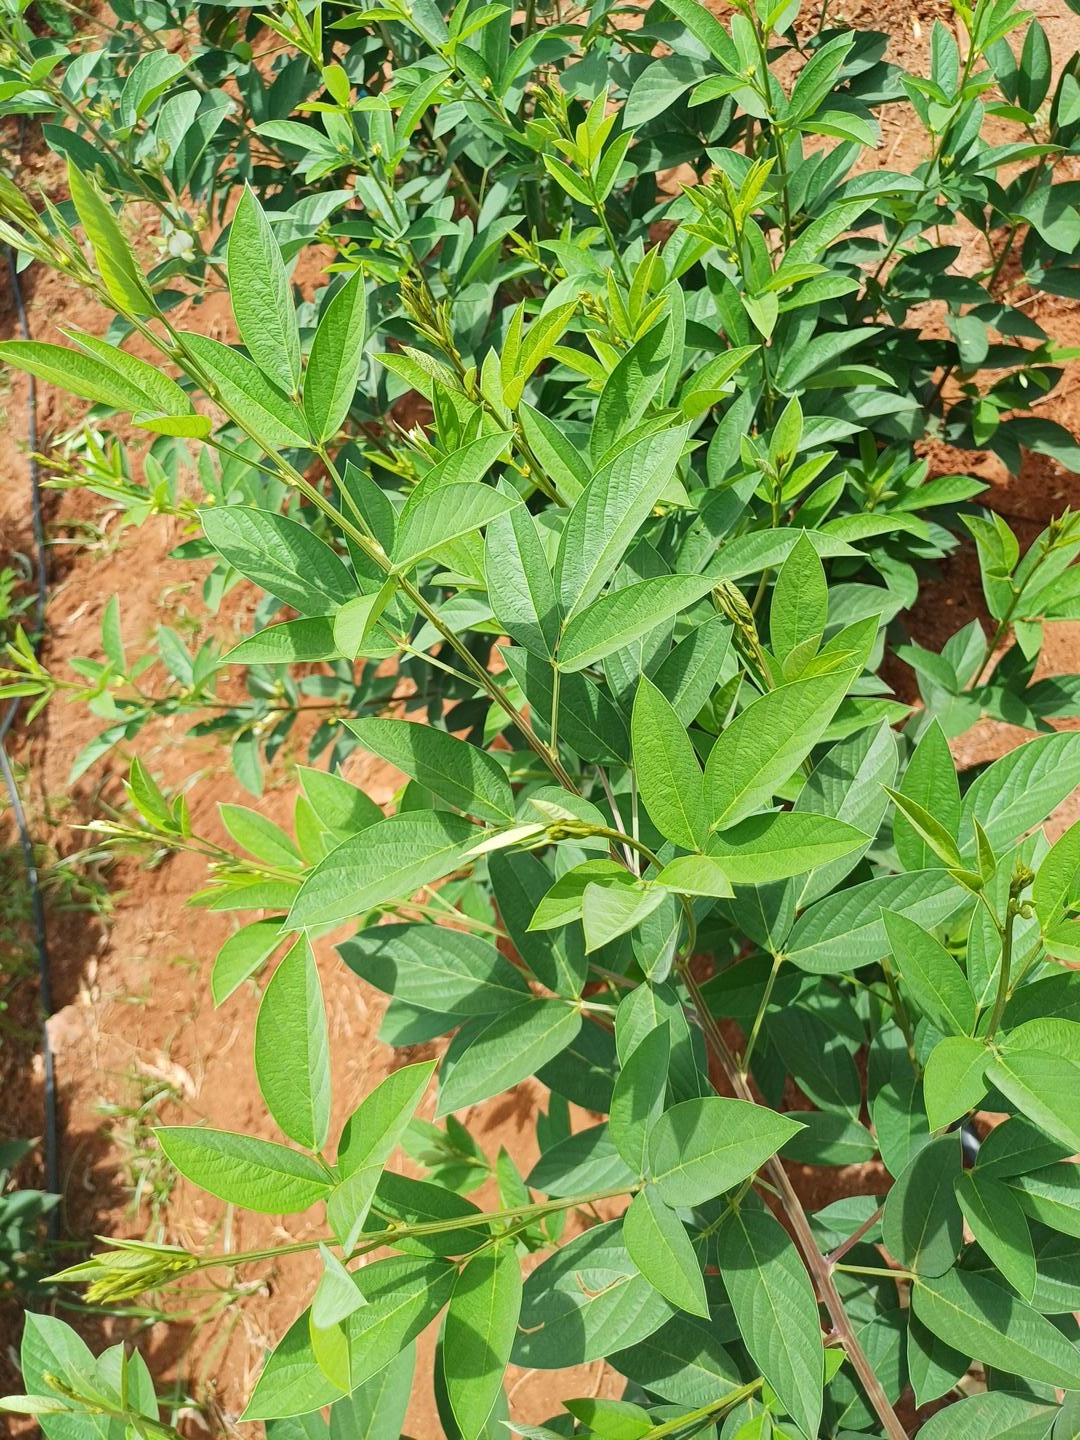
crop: pigeonpea
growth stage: flowering
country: Kenya
